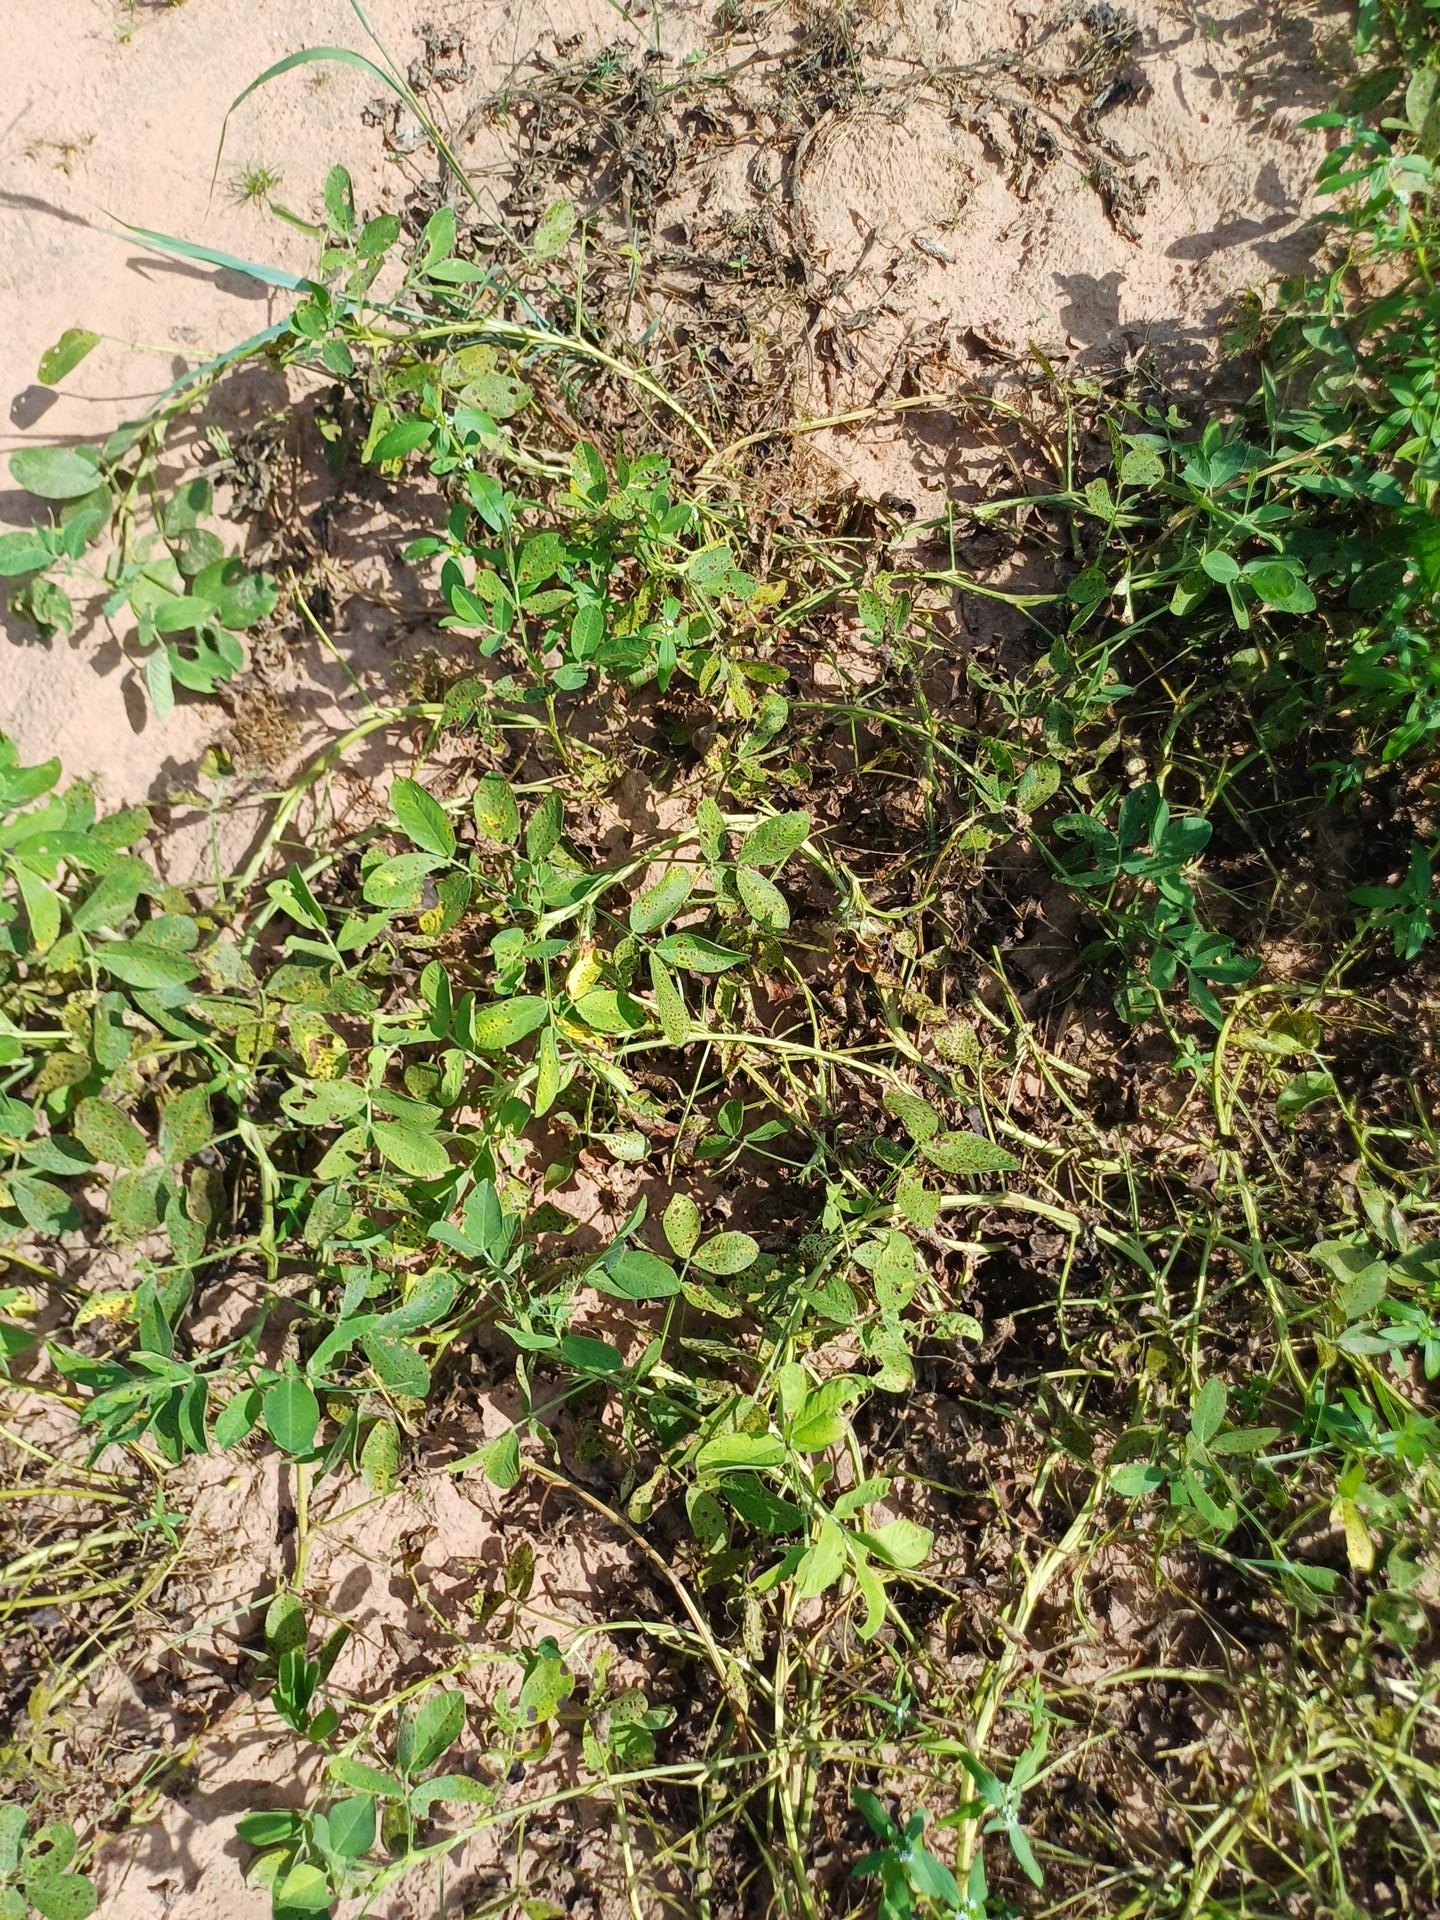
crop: groundnut
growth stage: flowering
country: Senegal
